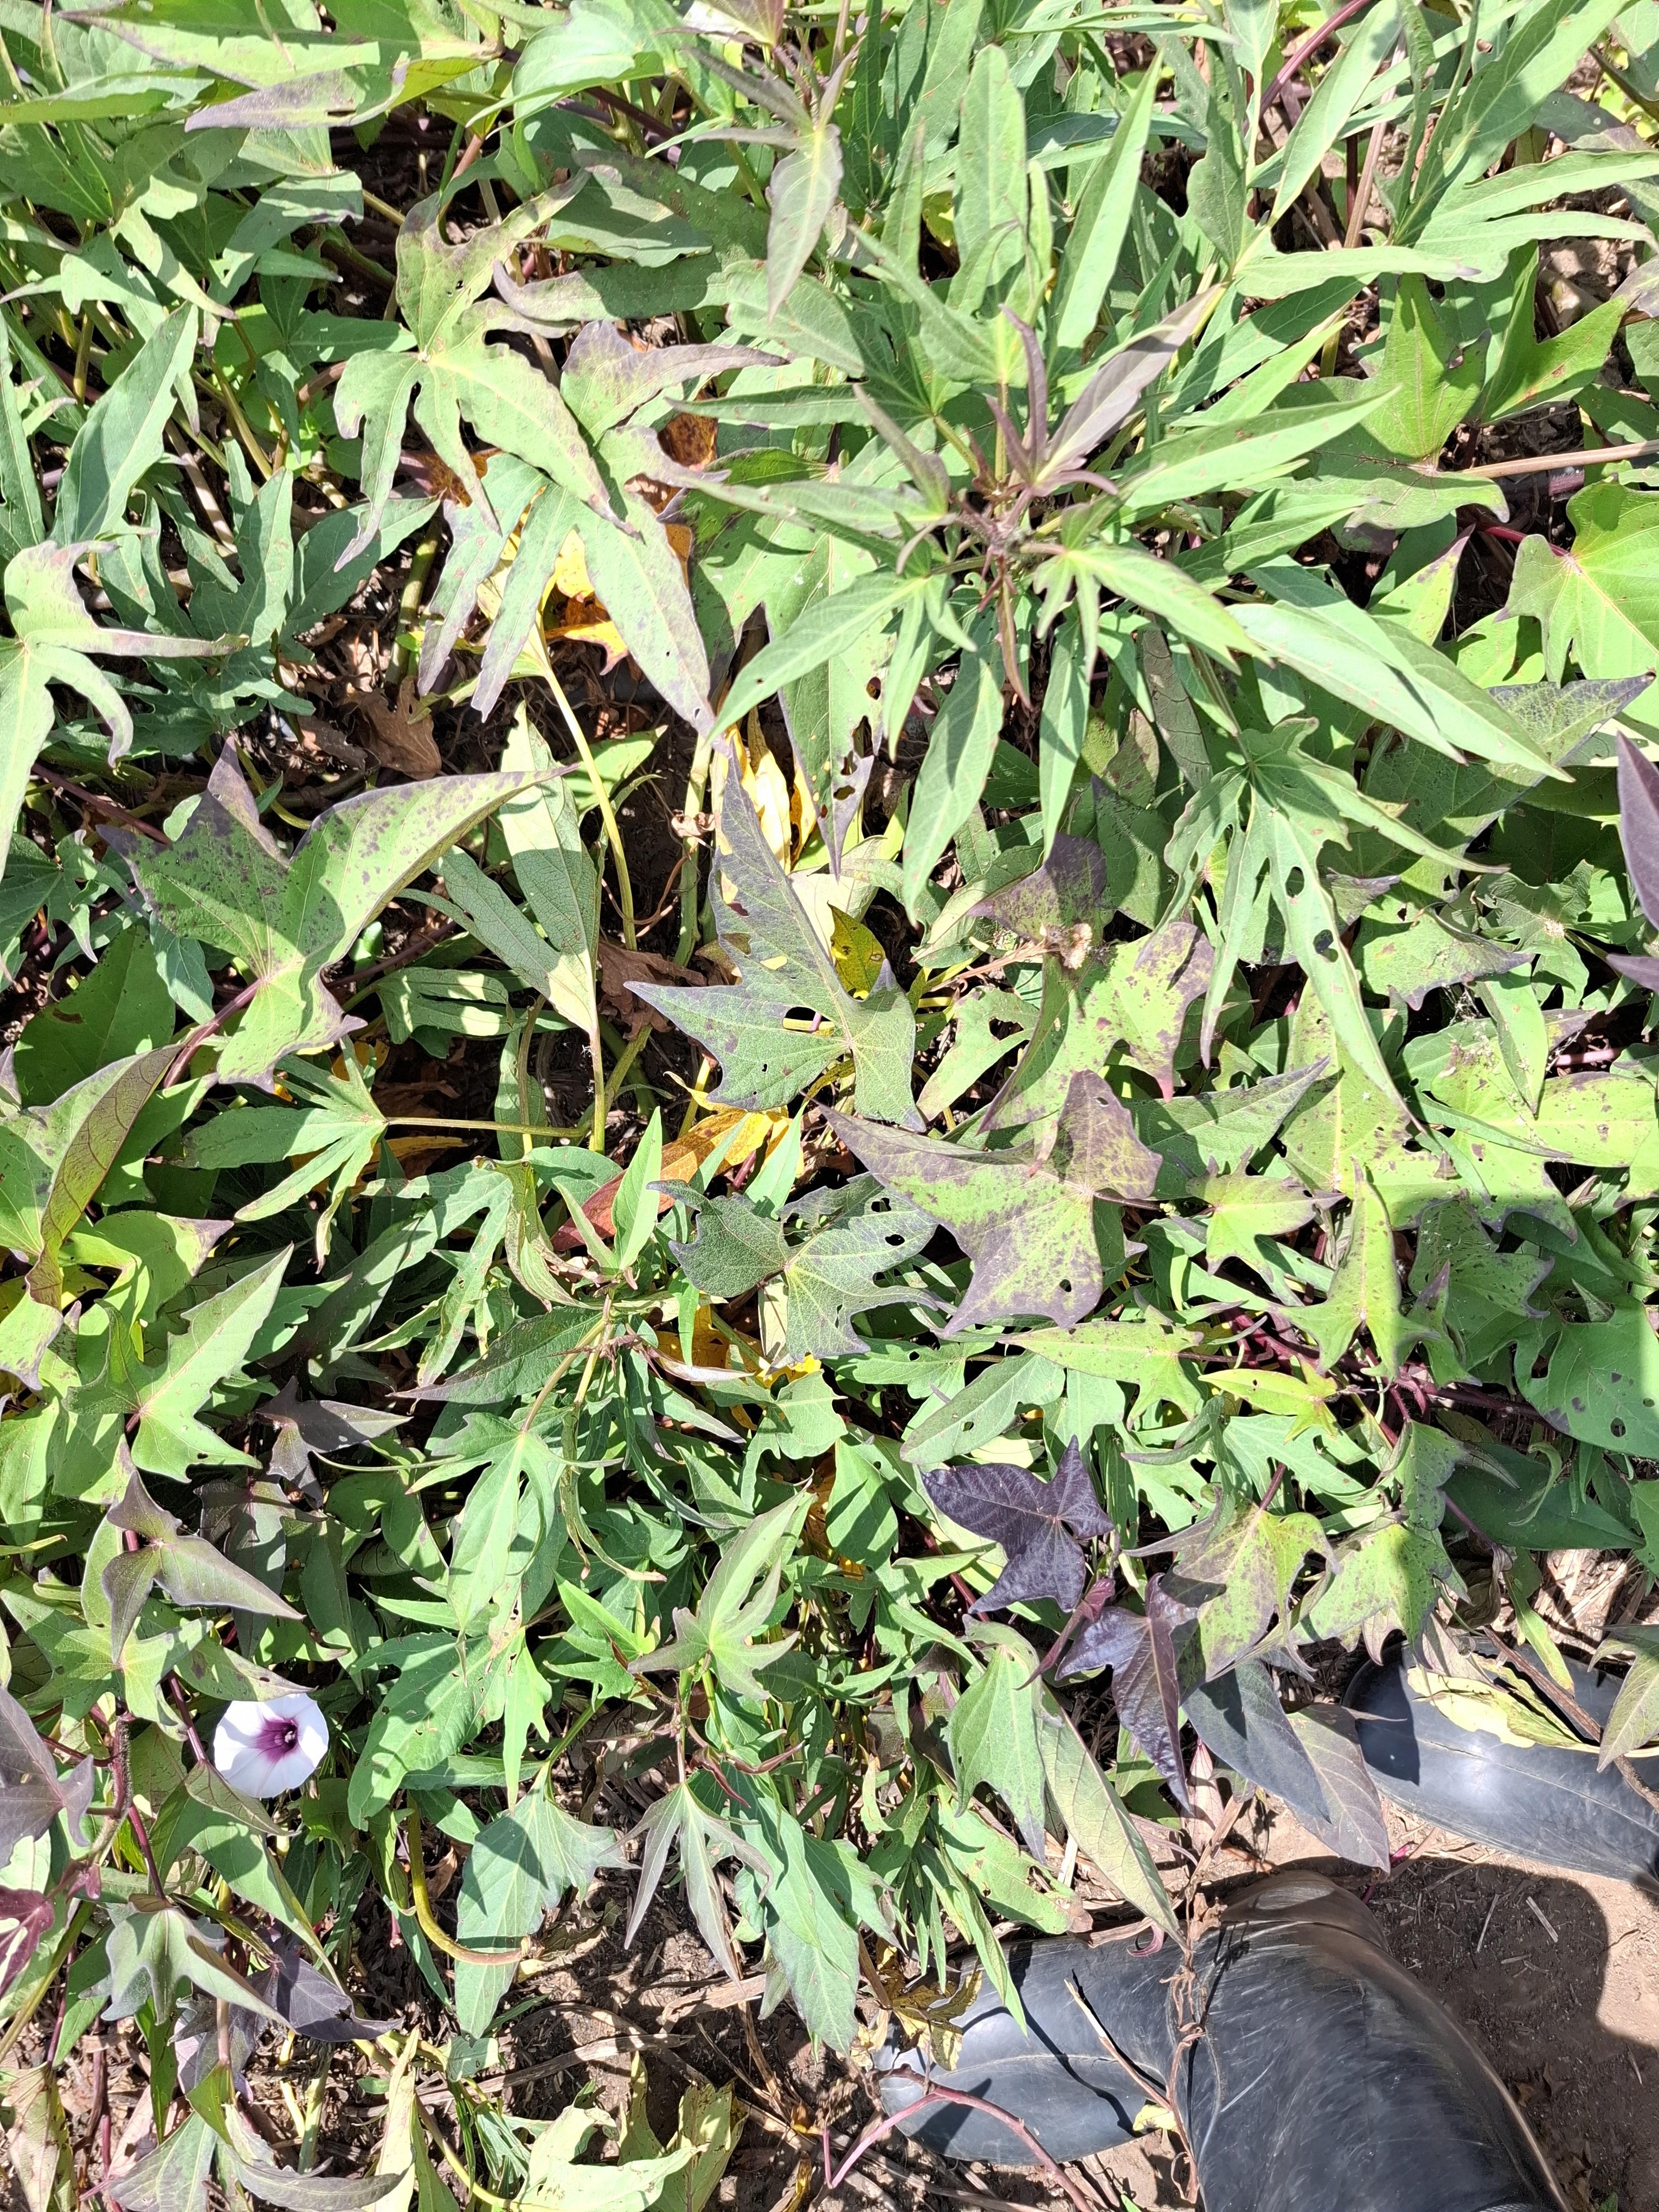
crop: sweet potato
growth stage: flowering
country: Tanzania
